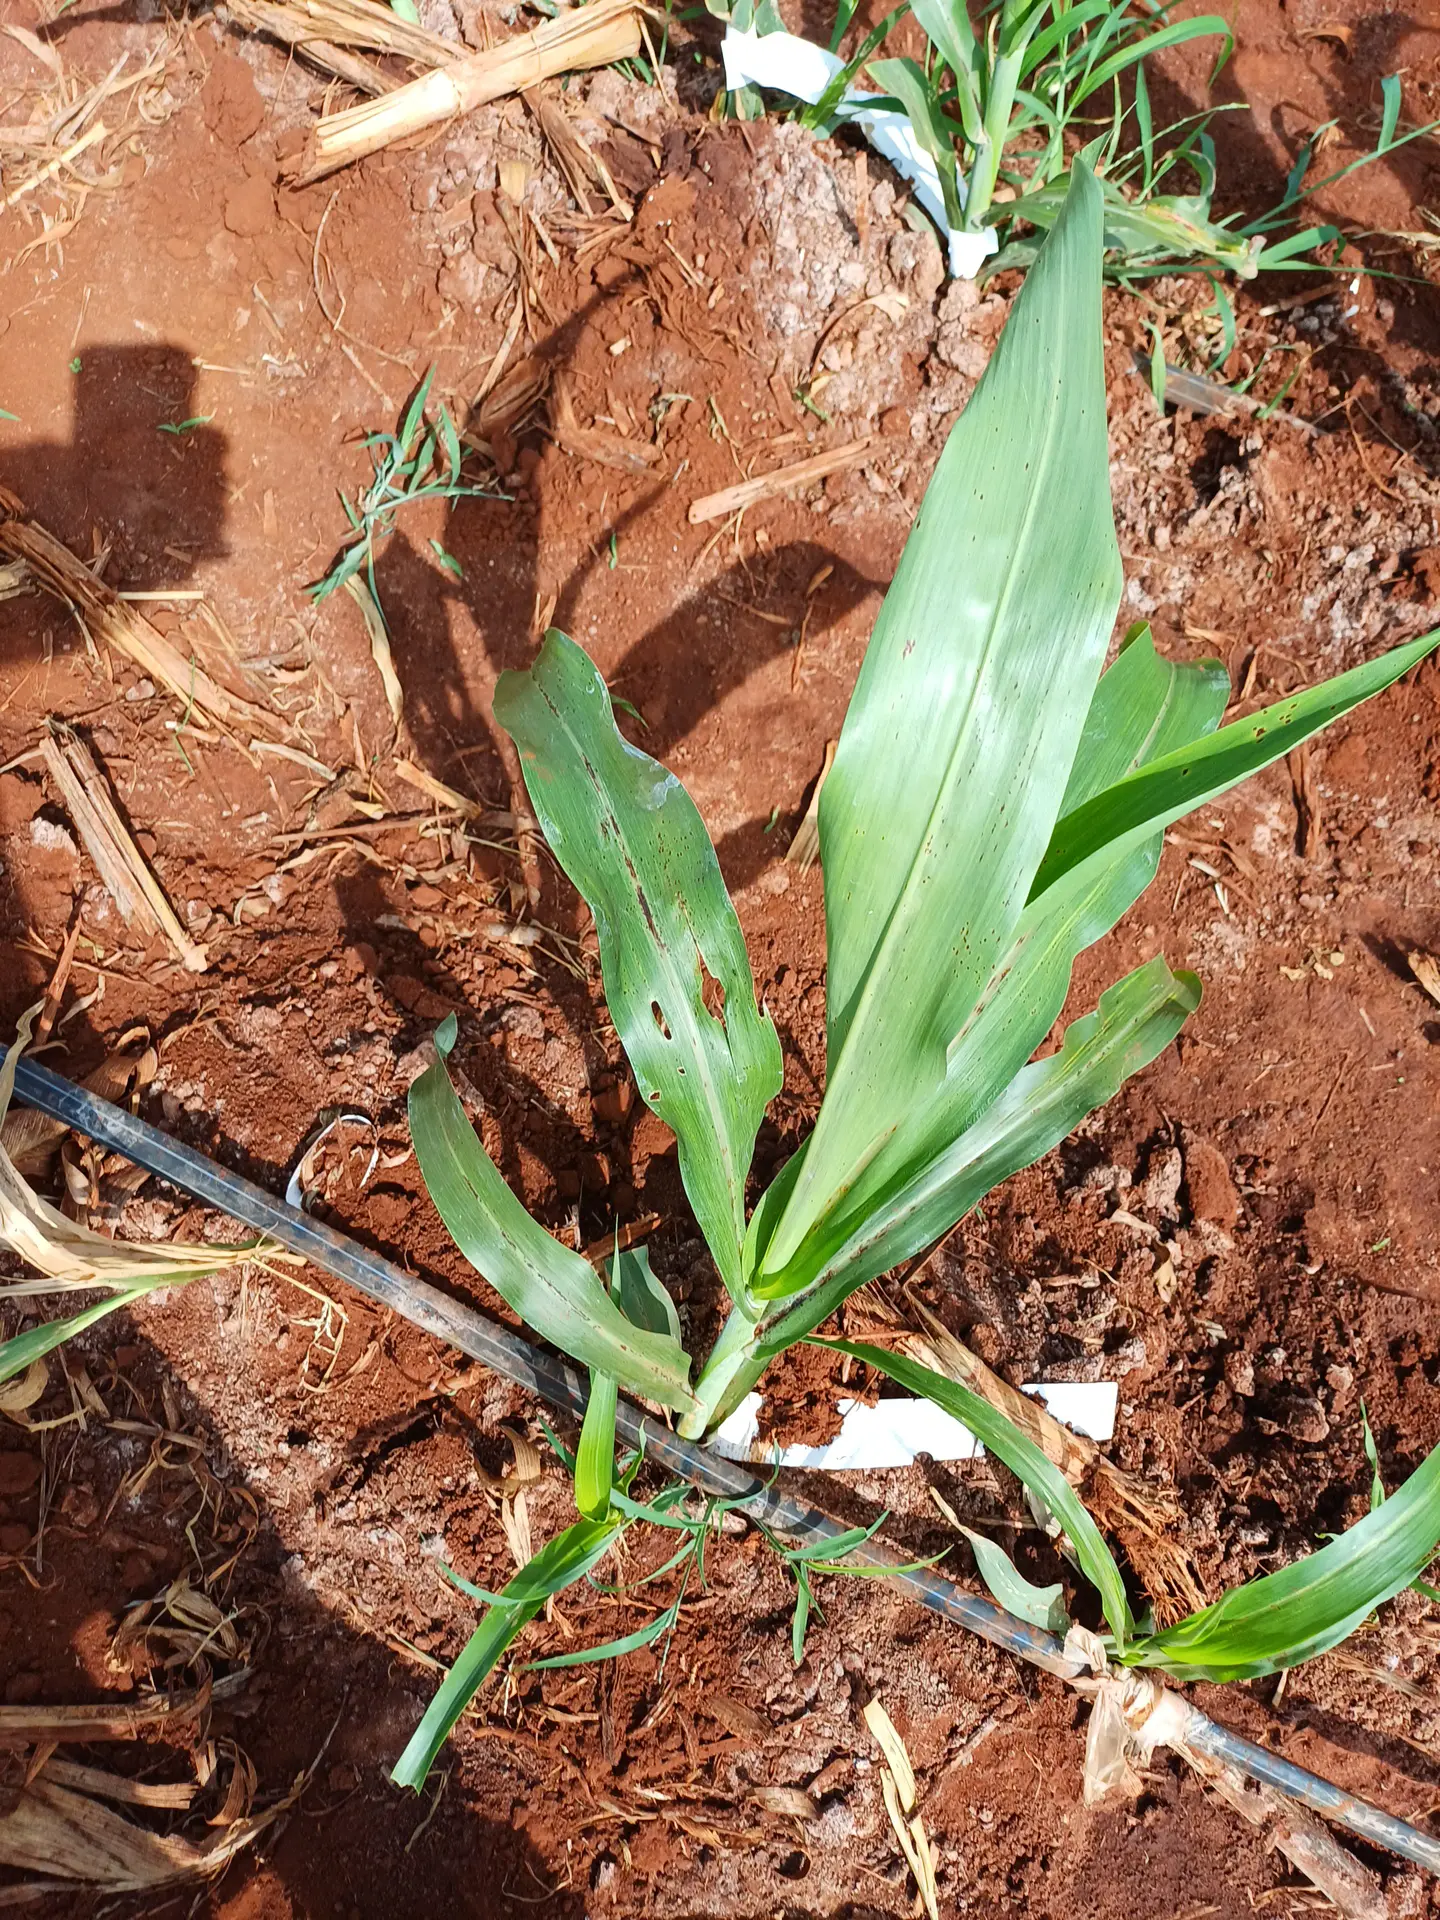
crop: sorghum
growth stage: vegetative
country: Kenya
